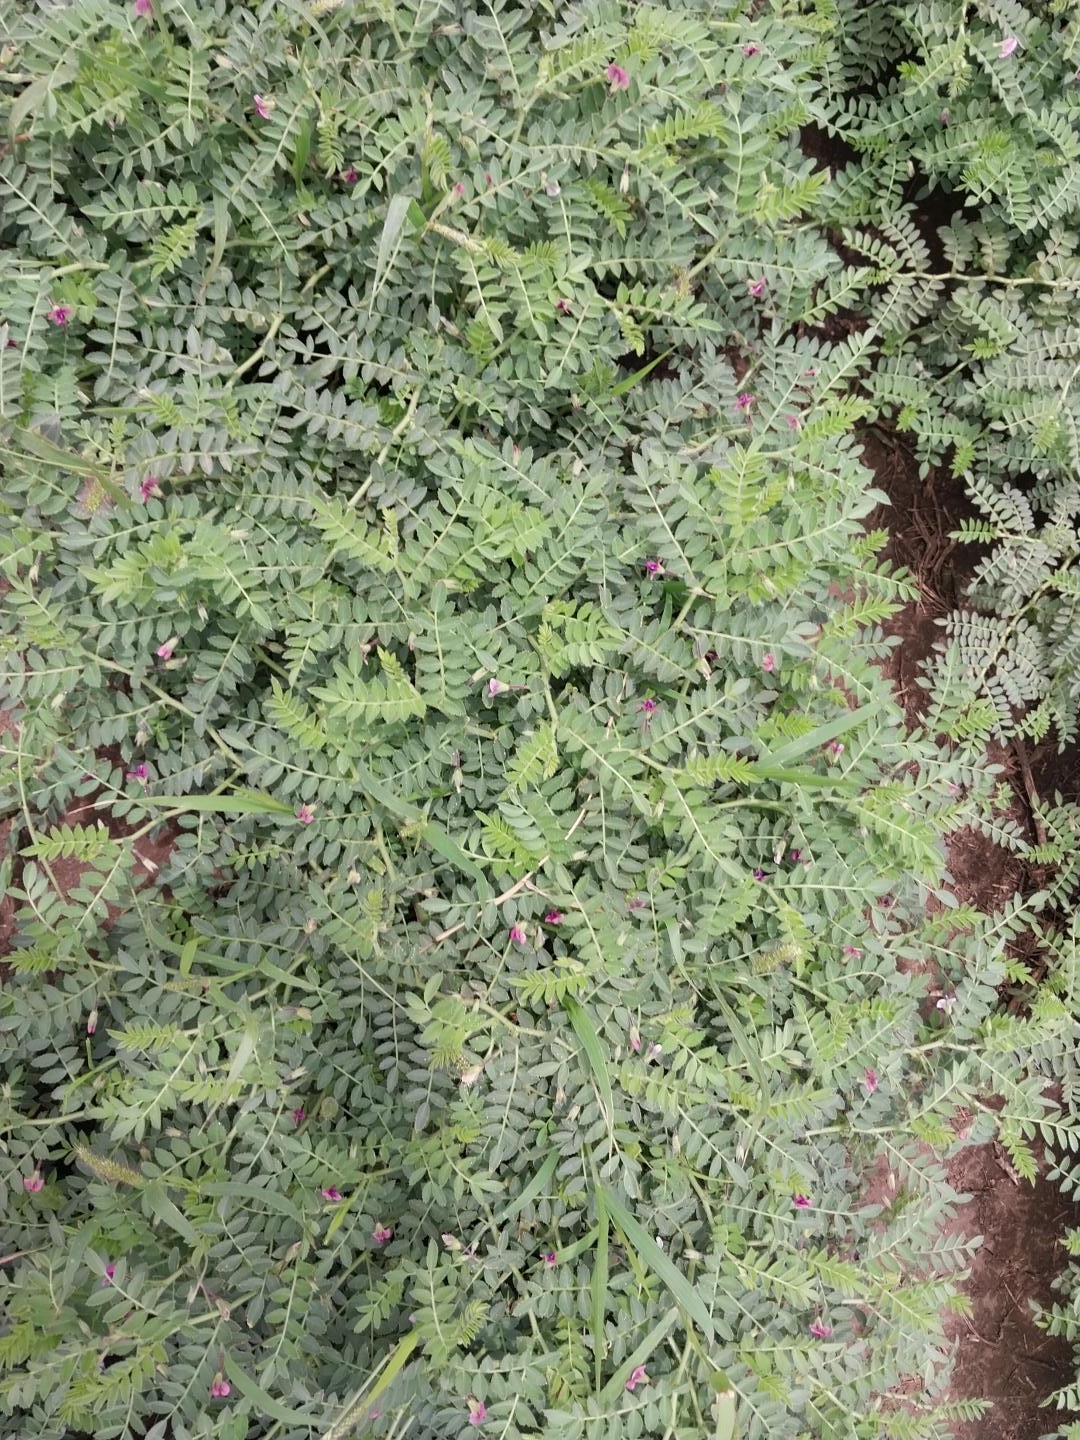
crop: chickpea
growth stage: development pod
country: Tanzania
